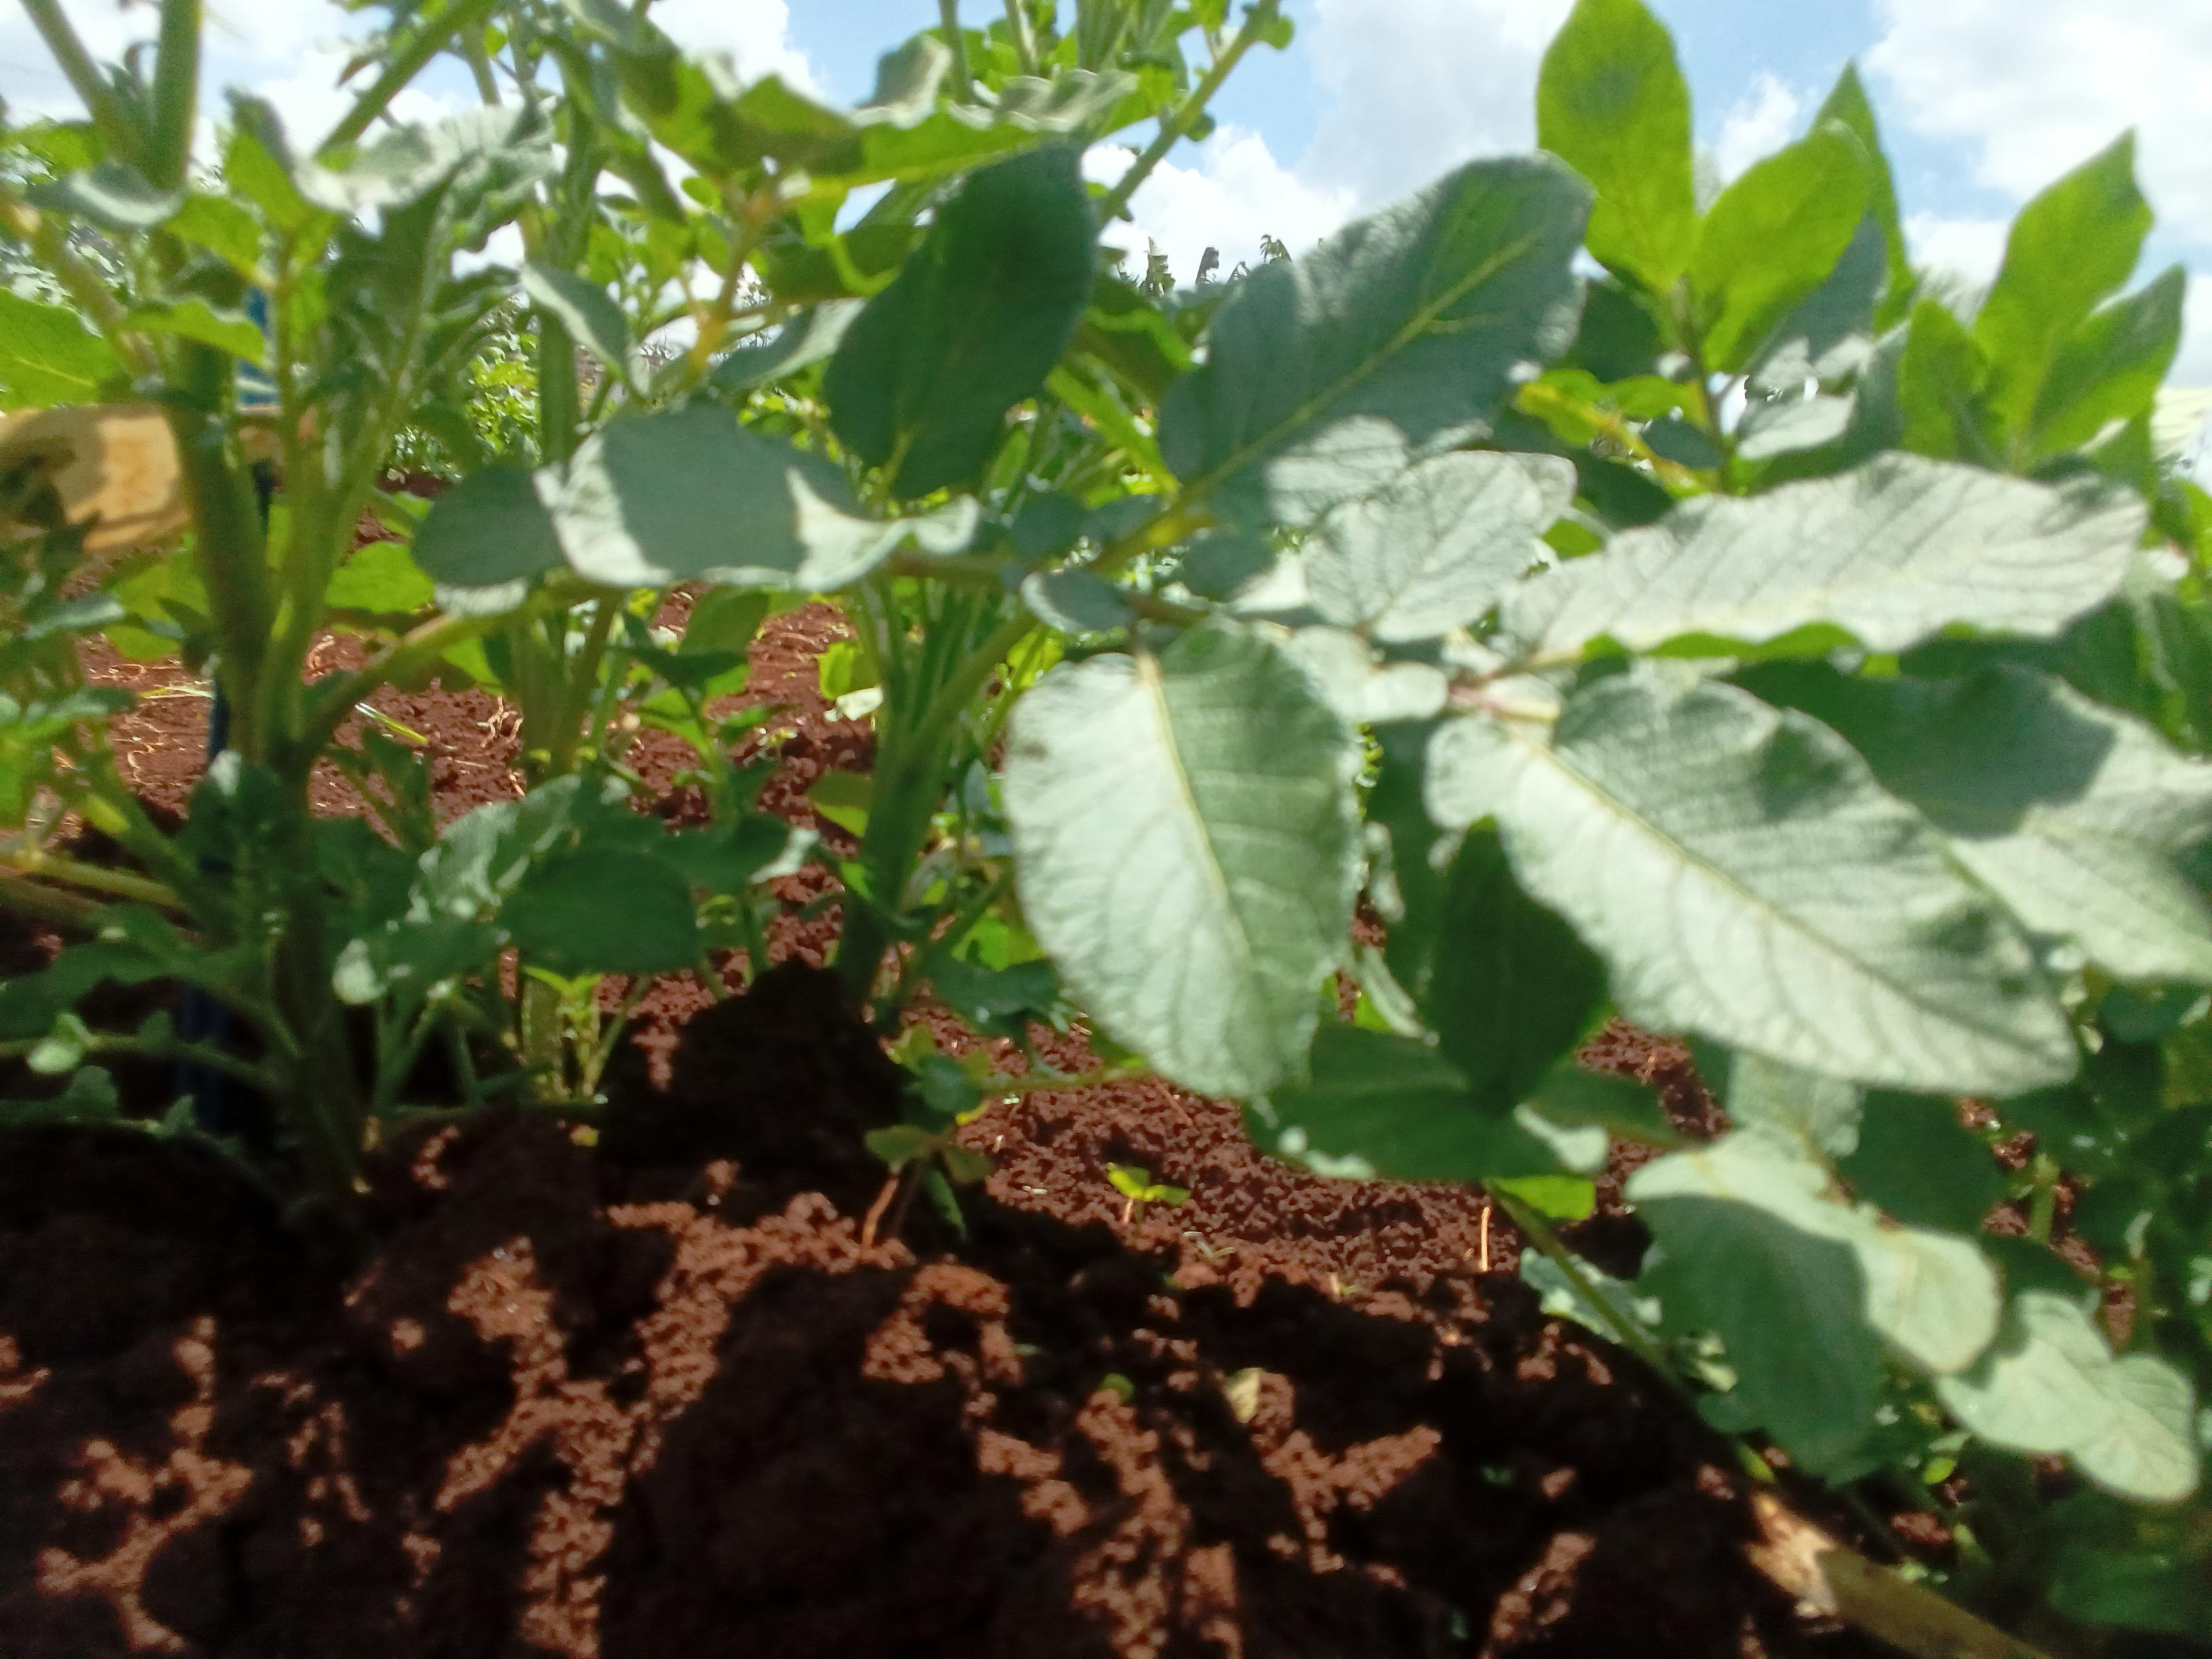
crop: potato
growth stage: vegetative
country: Kenya
